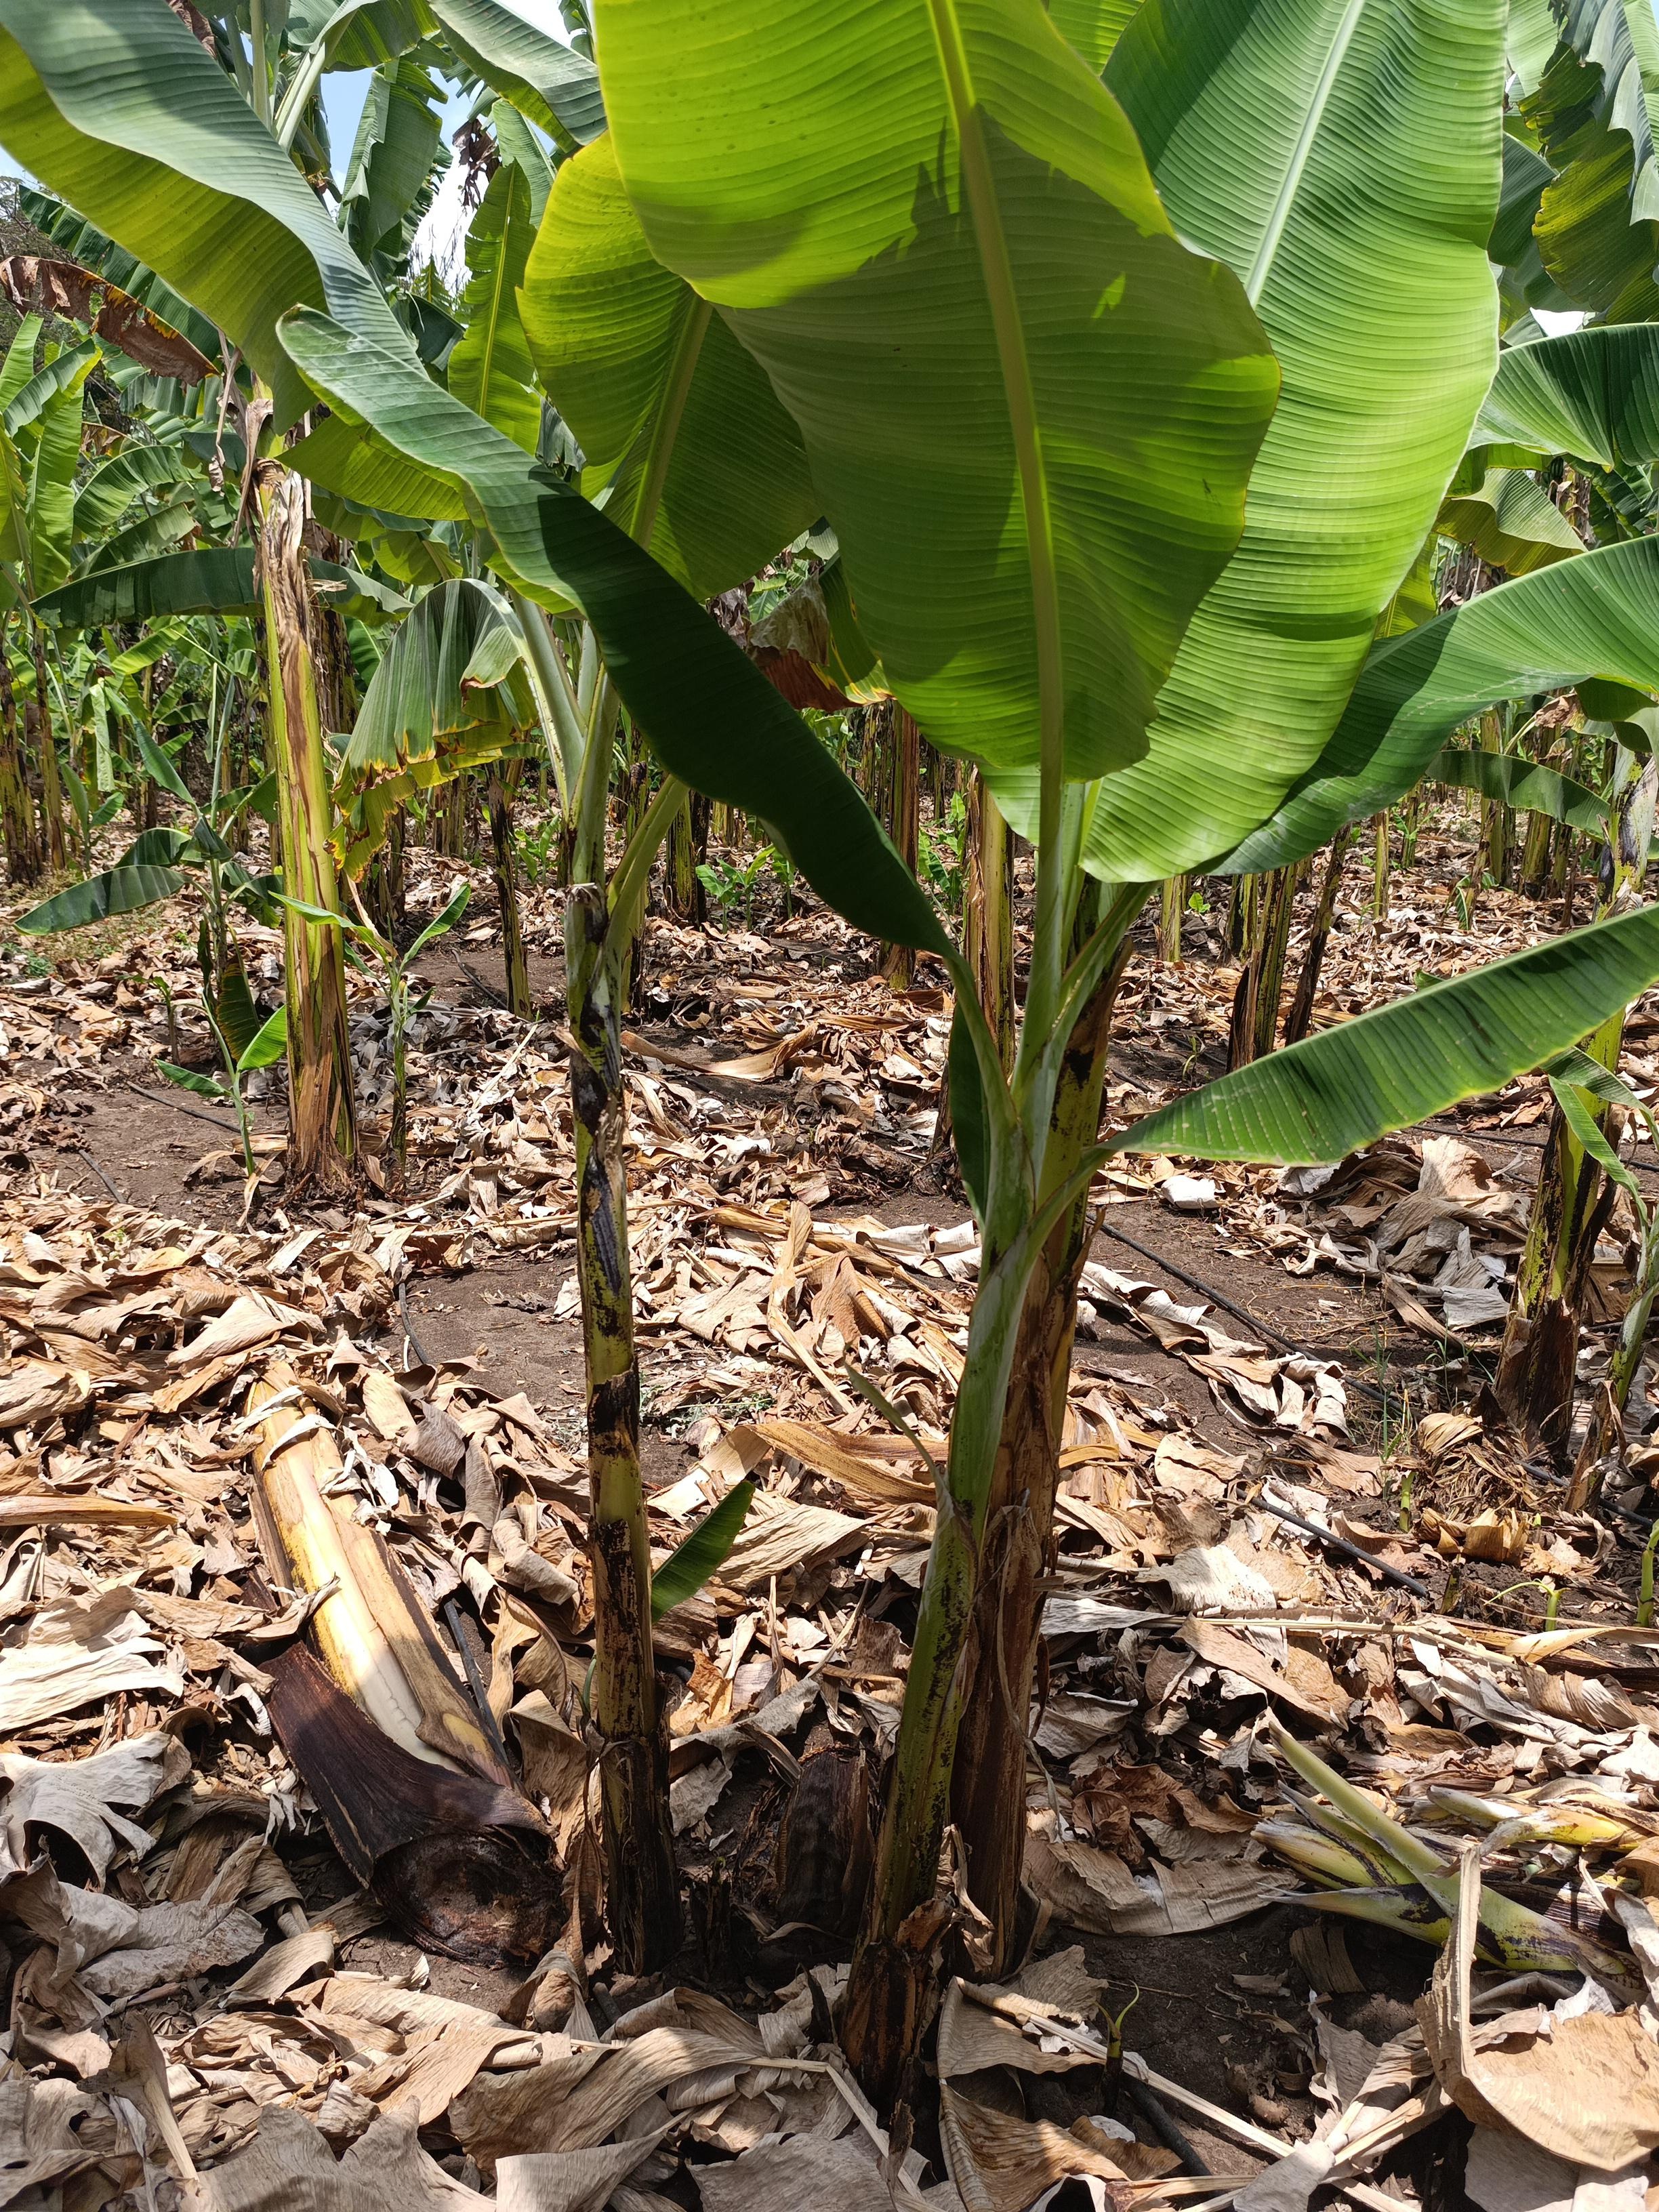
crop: banana
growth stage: vegetative
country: Tanzania
